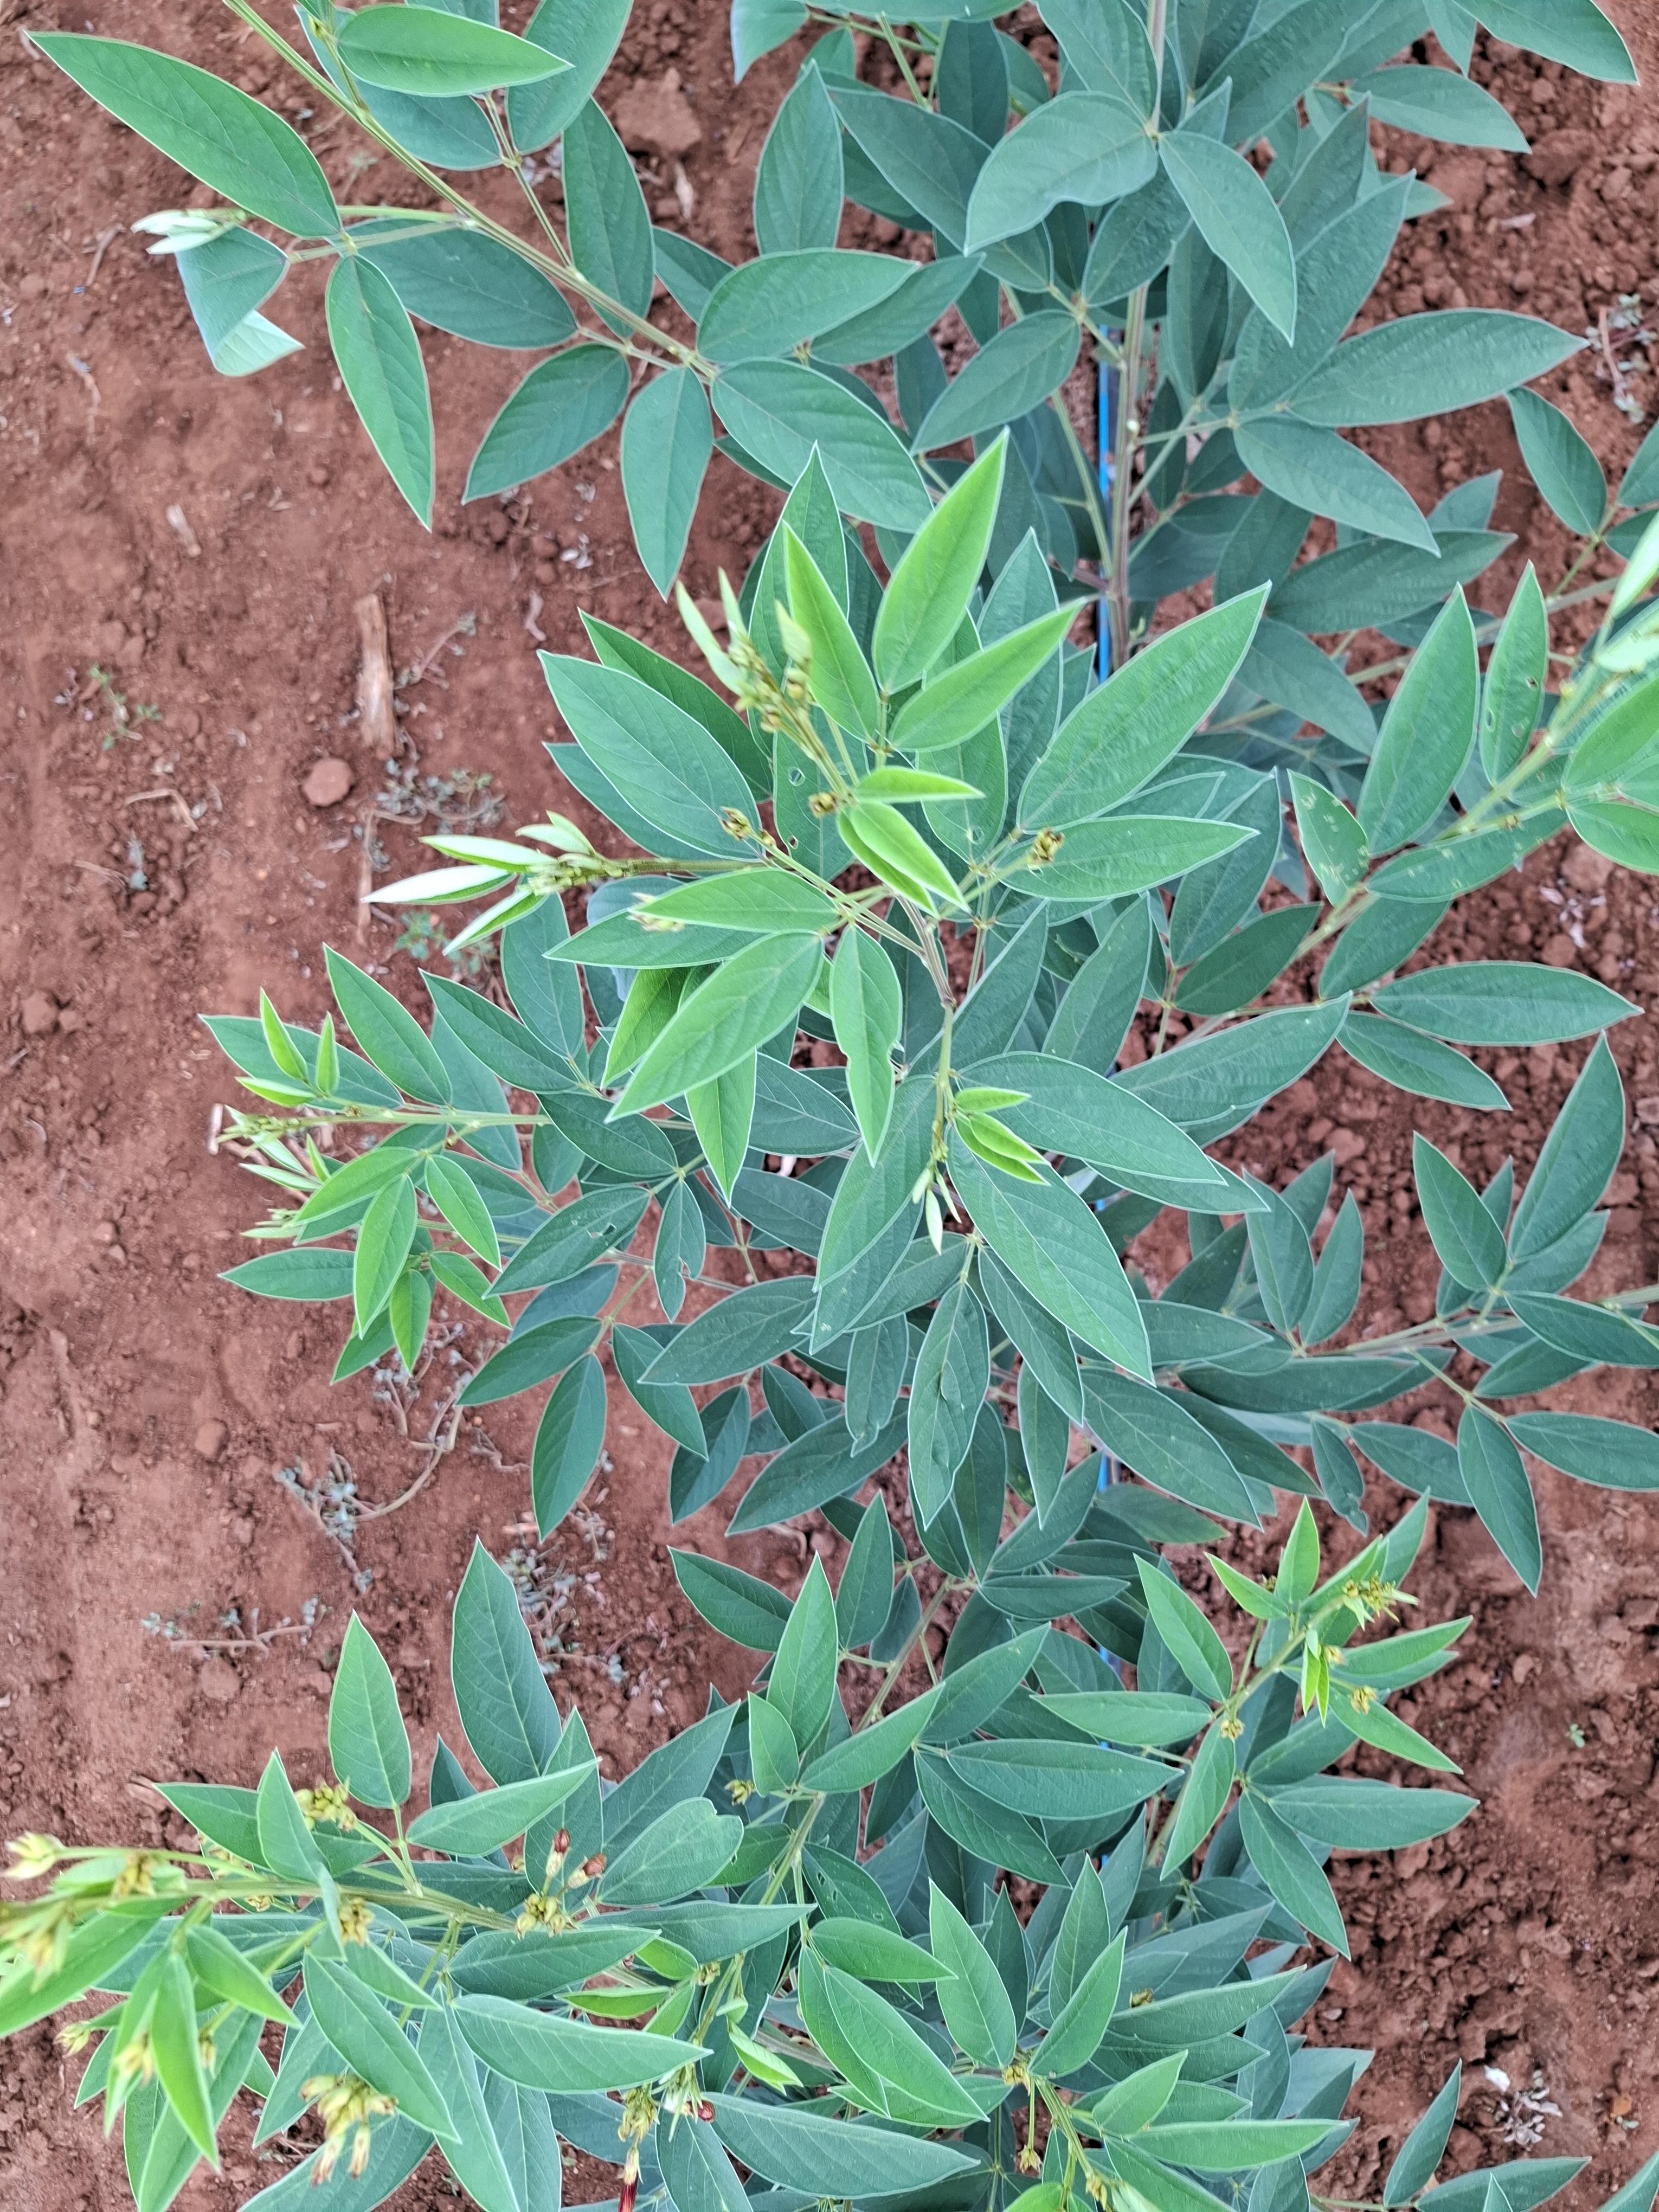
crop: pigeonpea
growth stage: vegetative
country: Kenya
